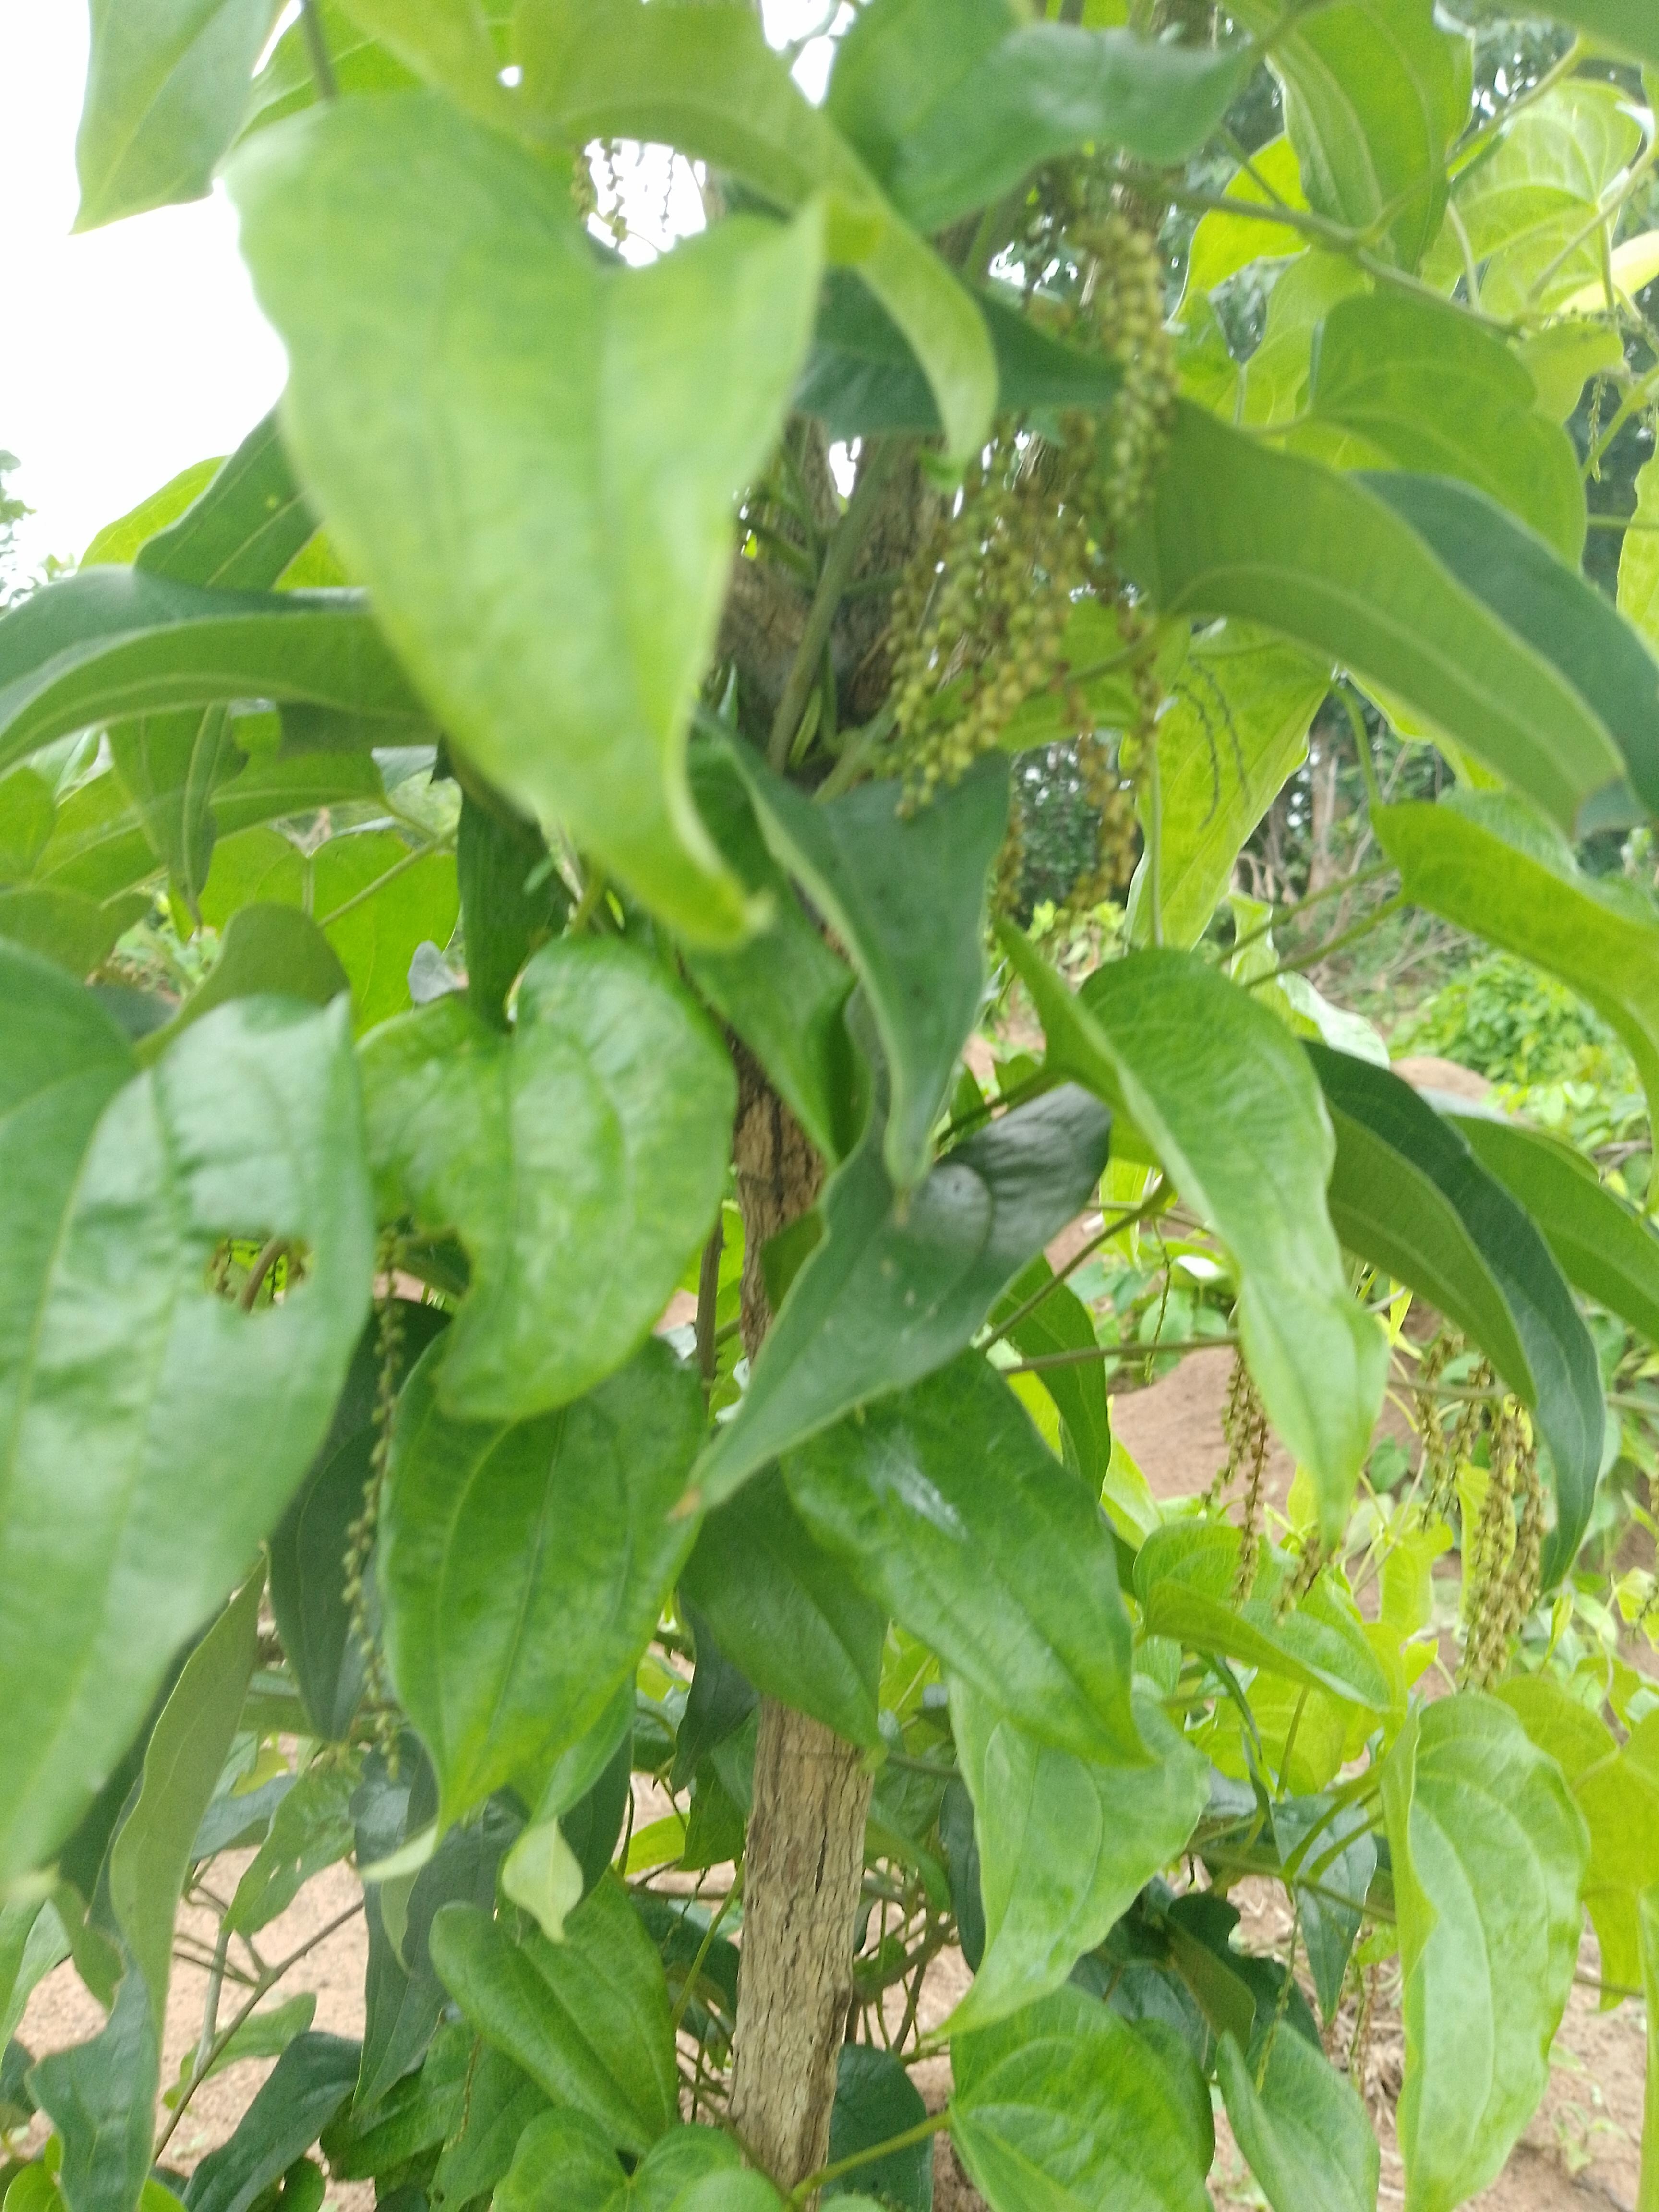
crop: yam
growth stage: vegetative
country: Nigeria
